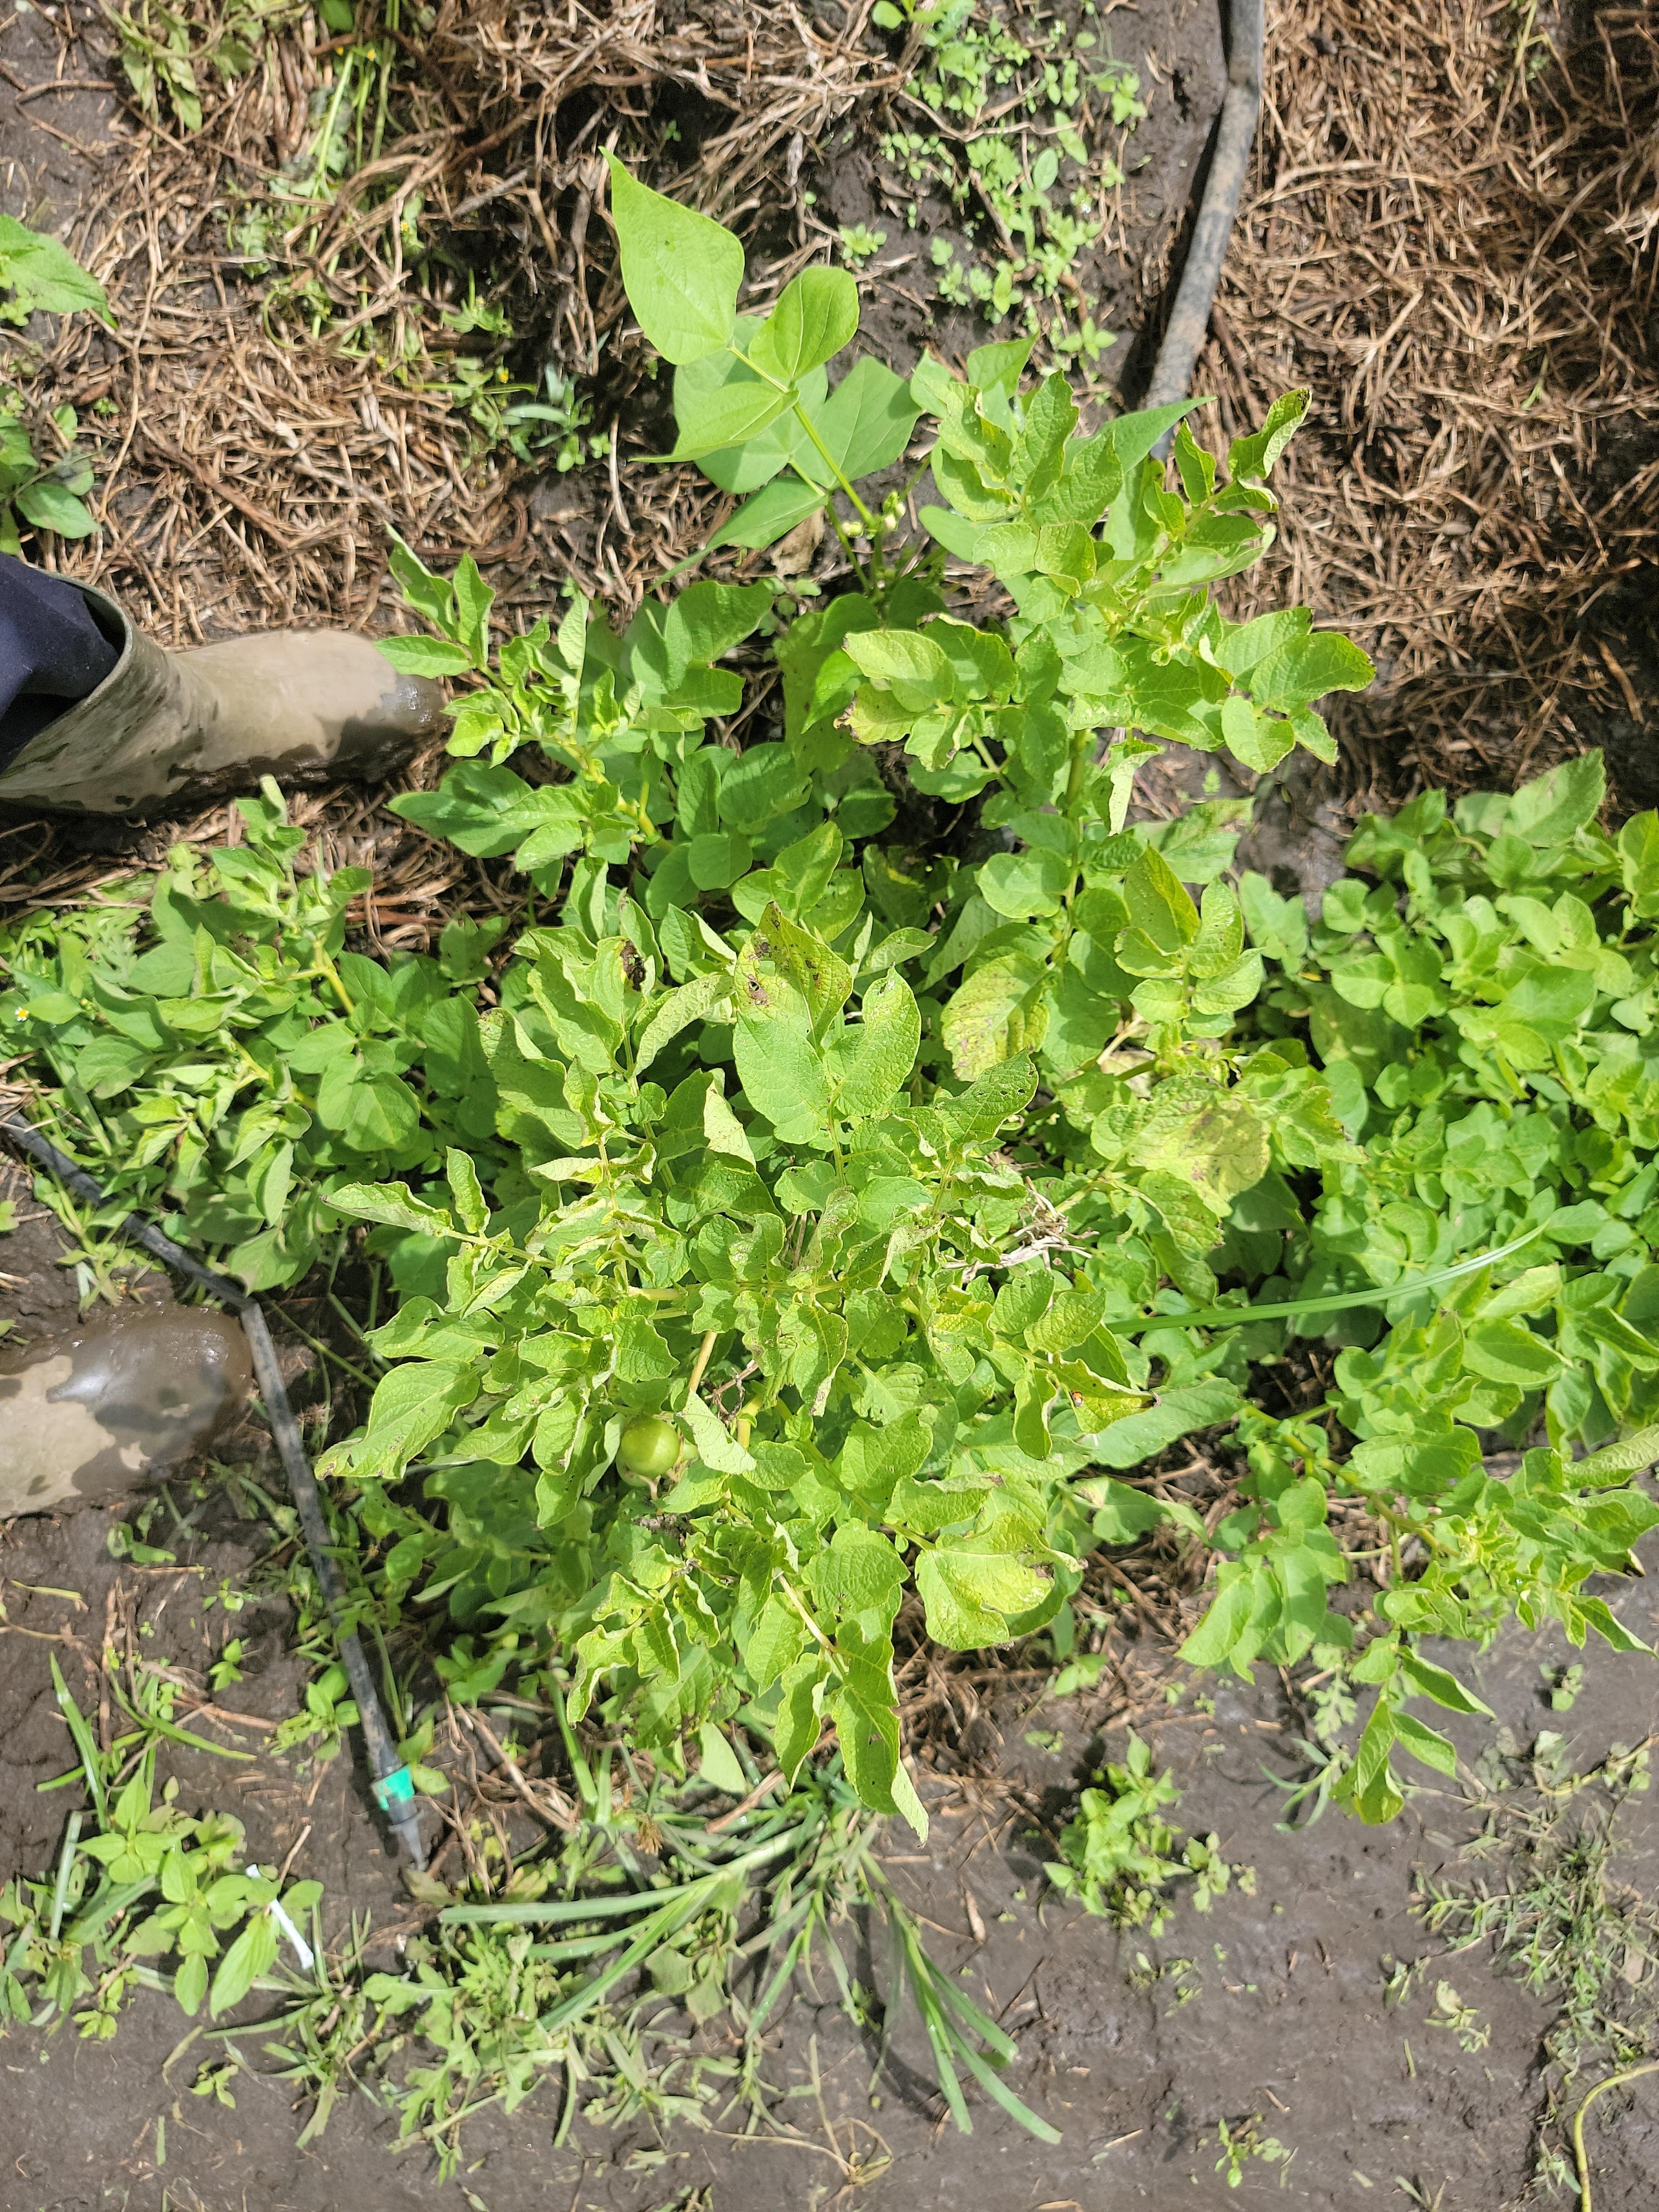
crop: potato
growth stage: flowering
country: Tanzania
